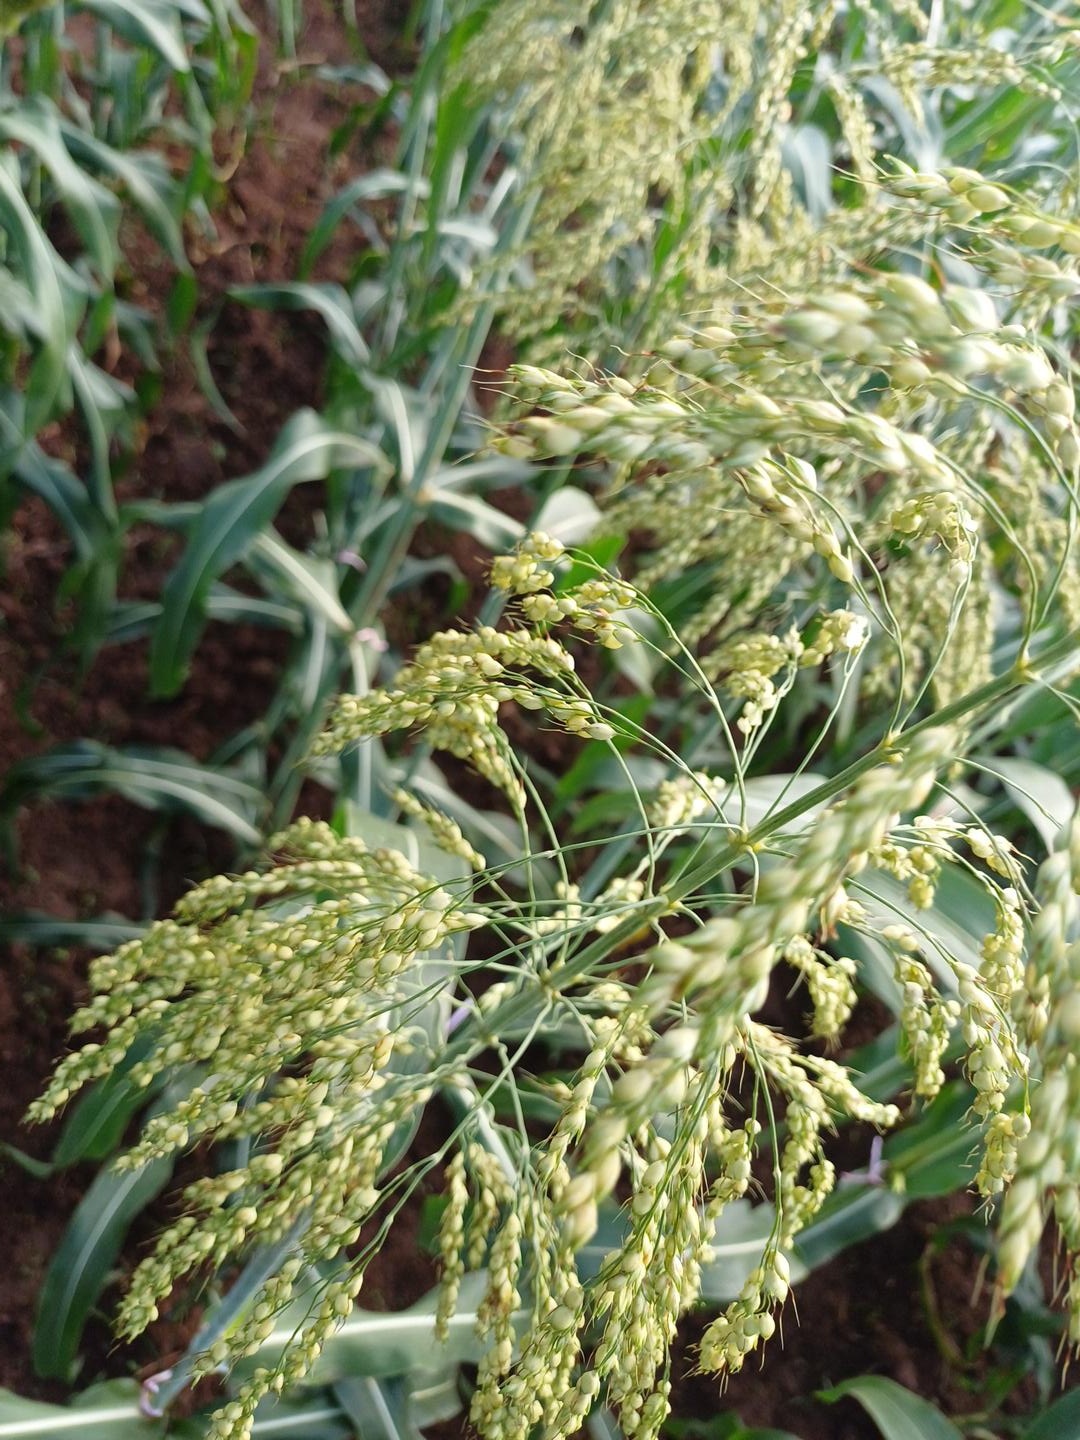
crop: sorghum
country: Kenya
